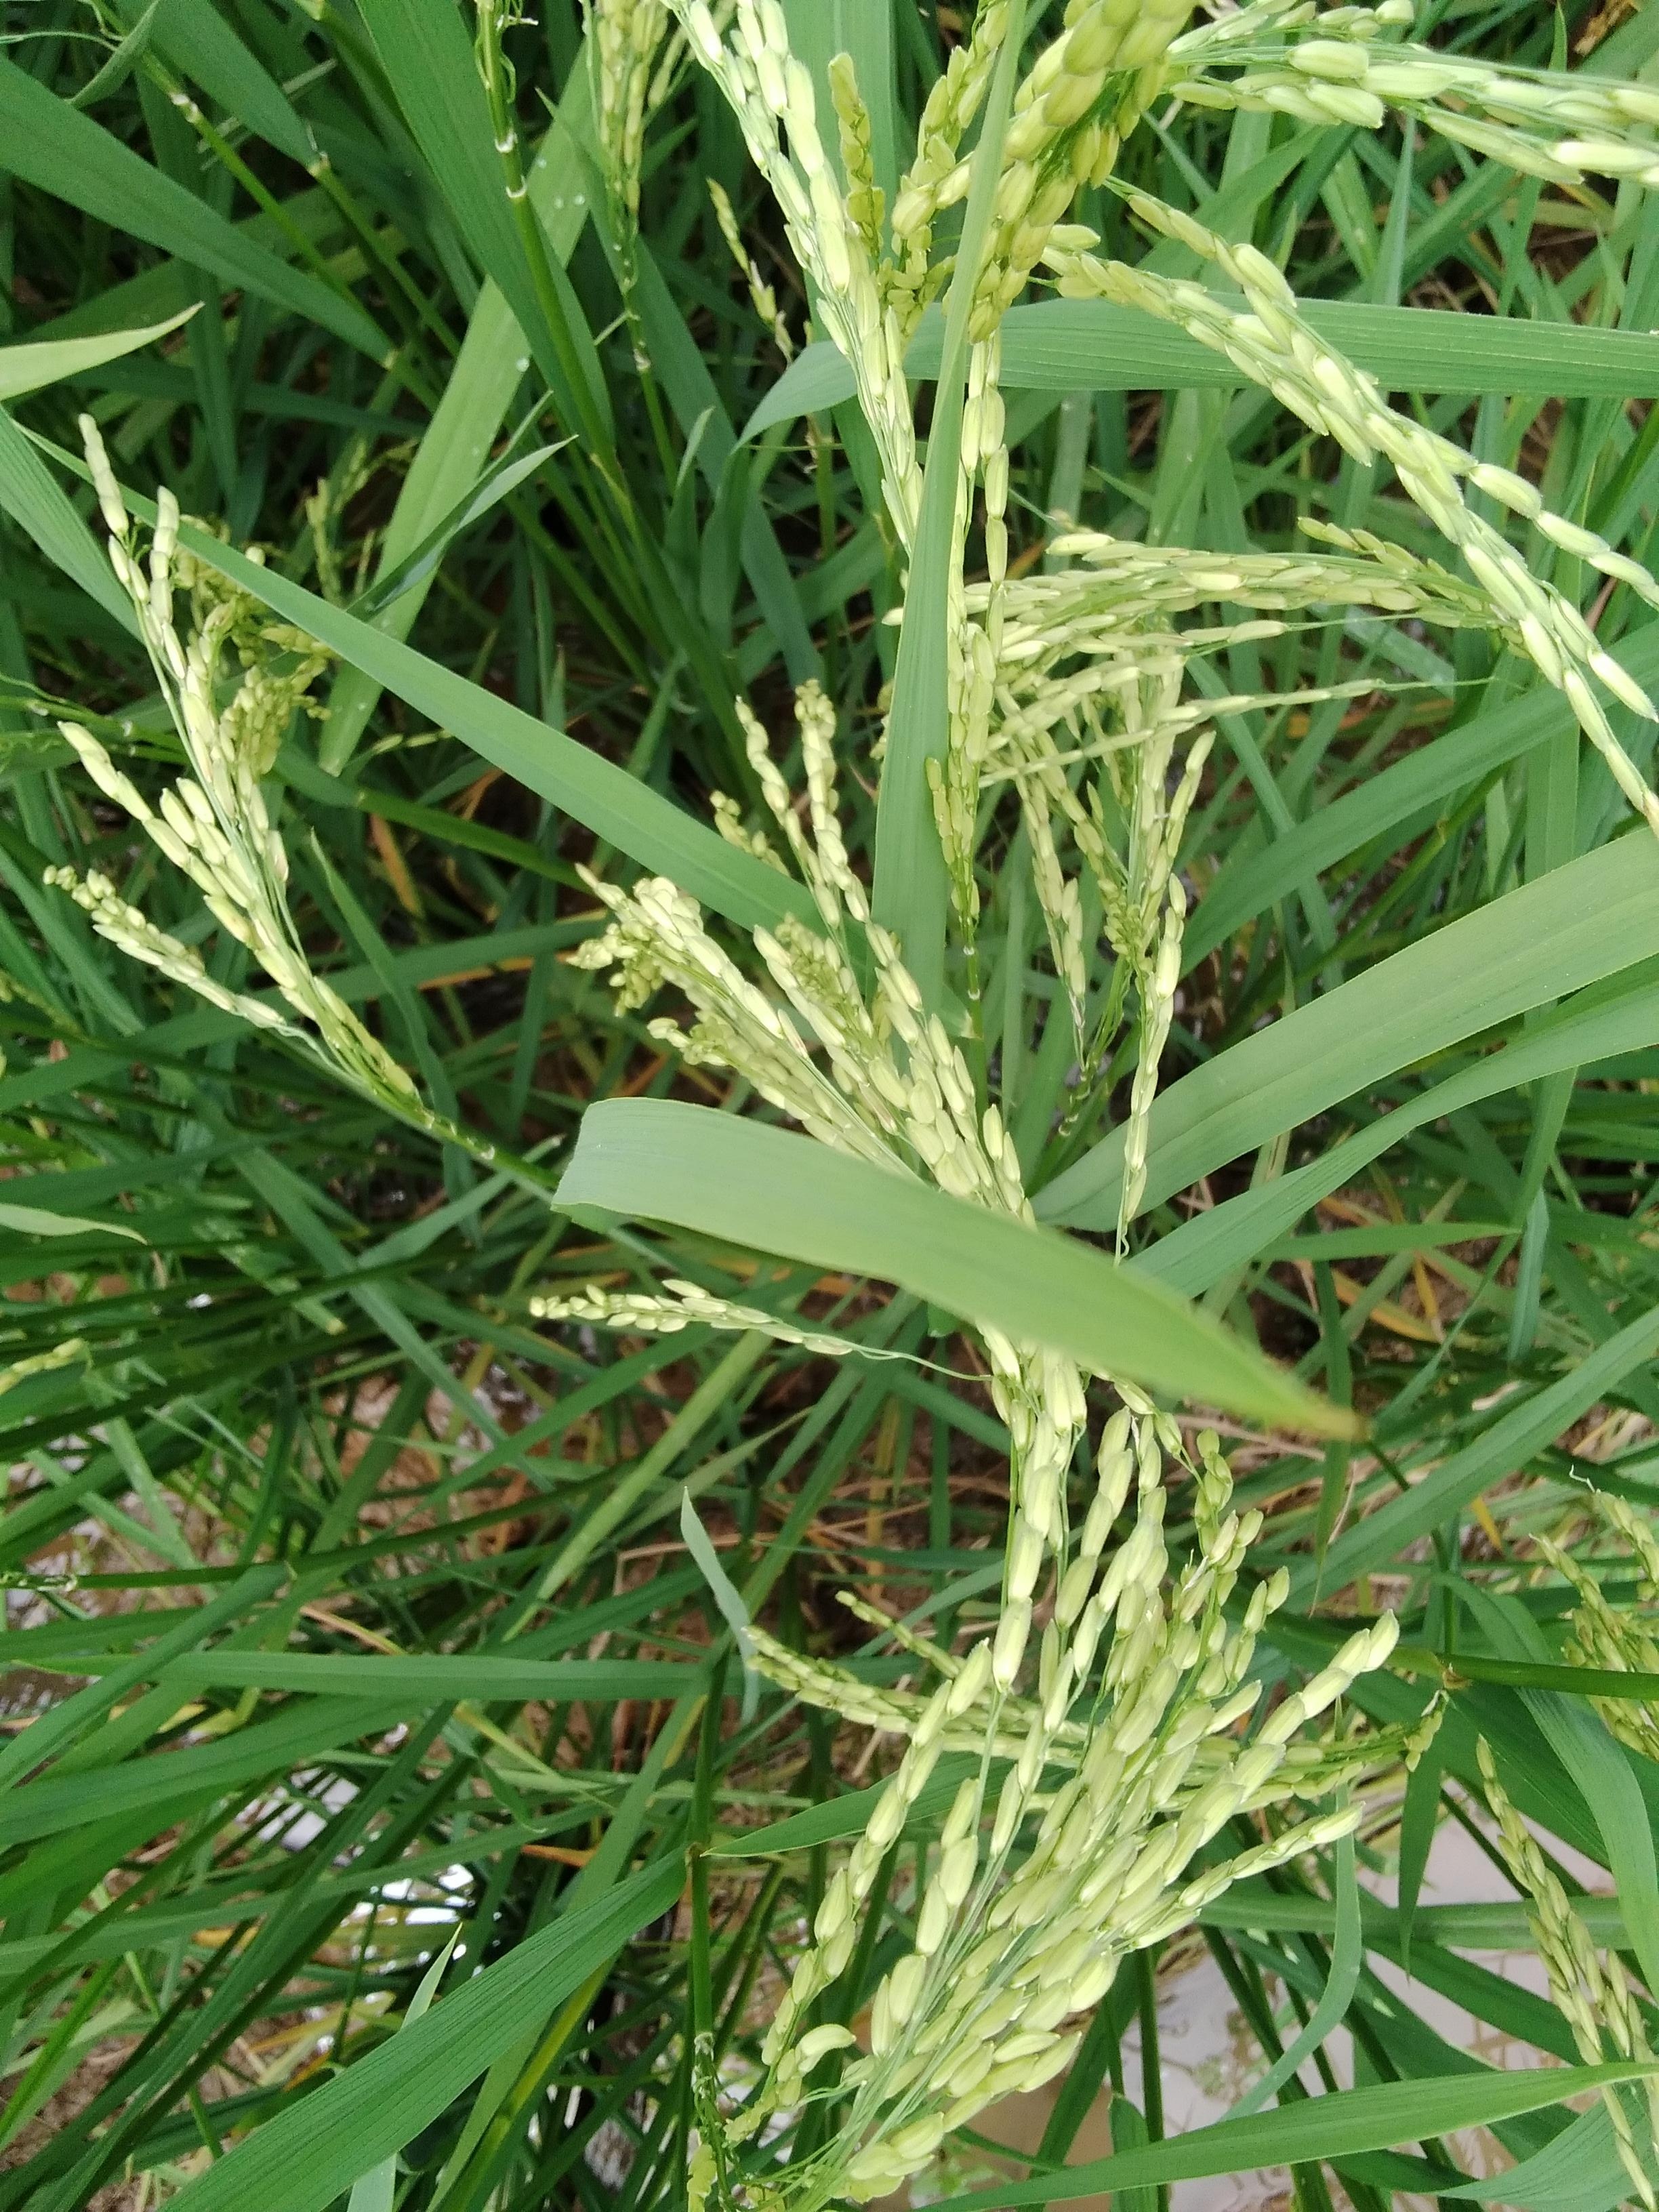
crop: rice
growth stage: stage dough
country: Nigeria
